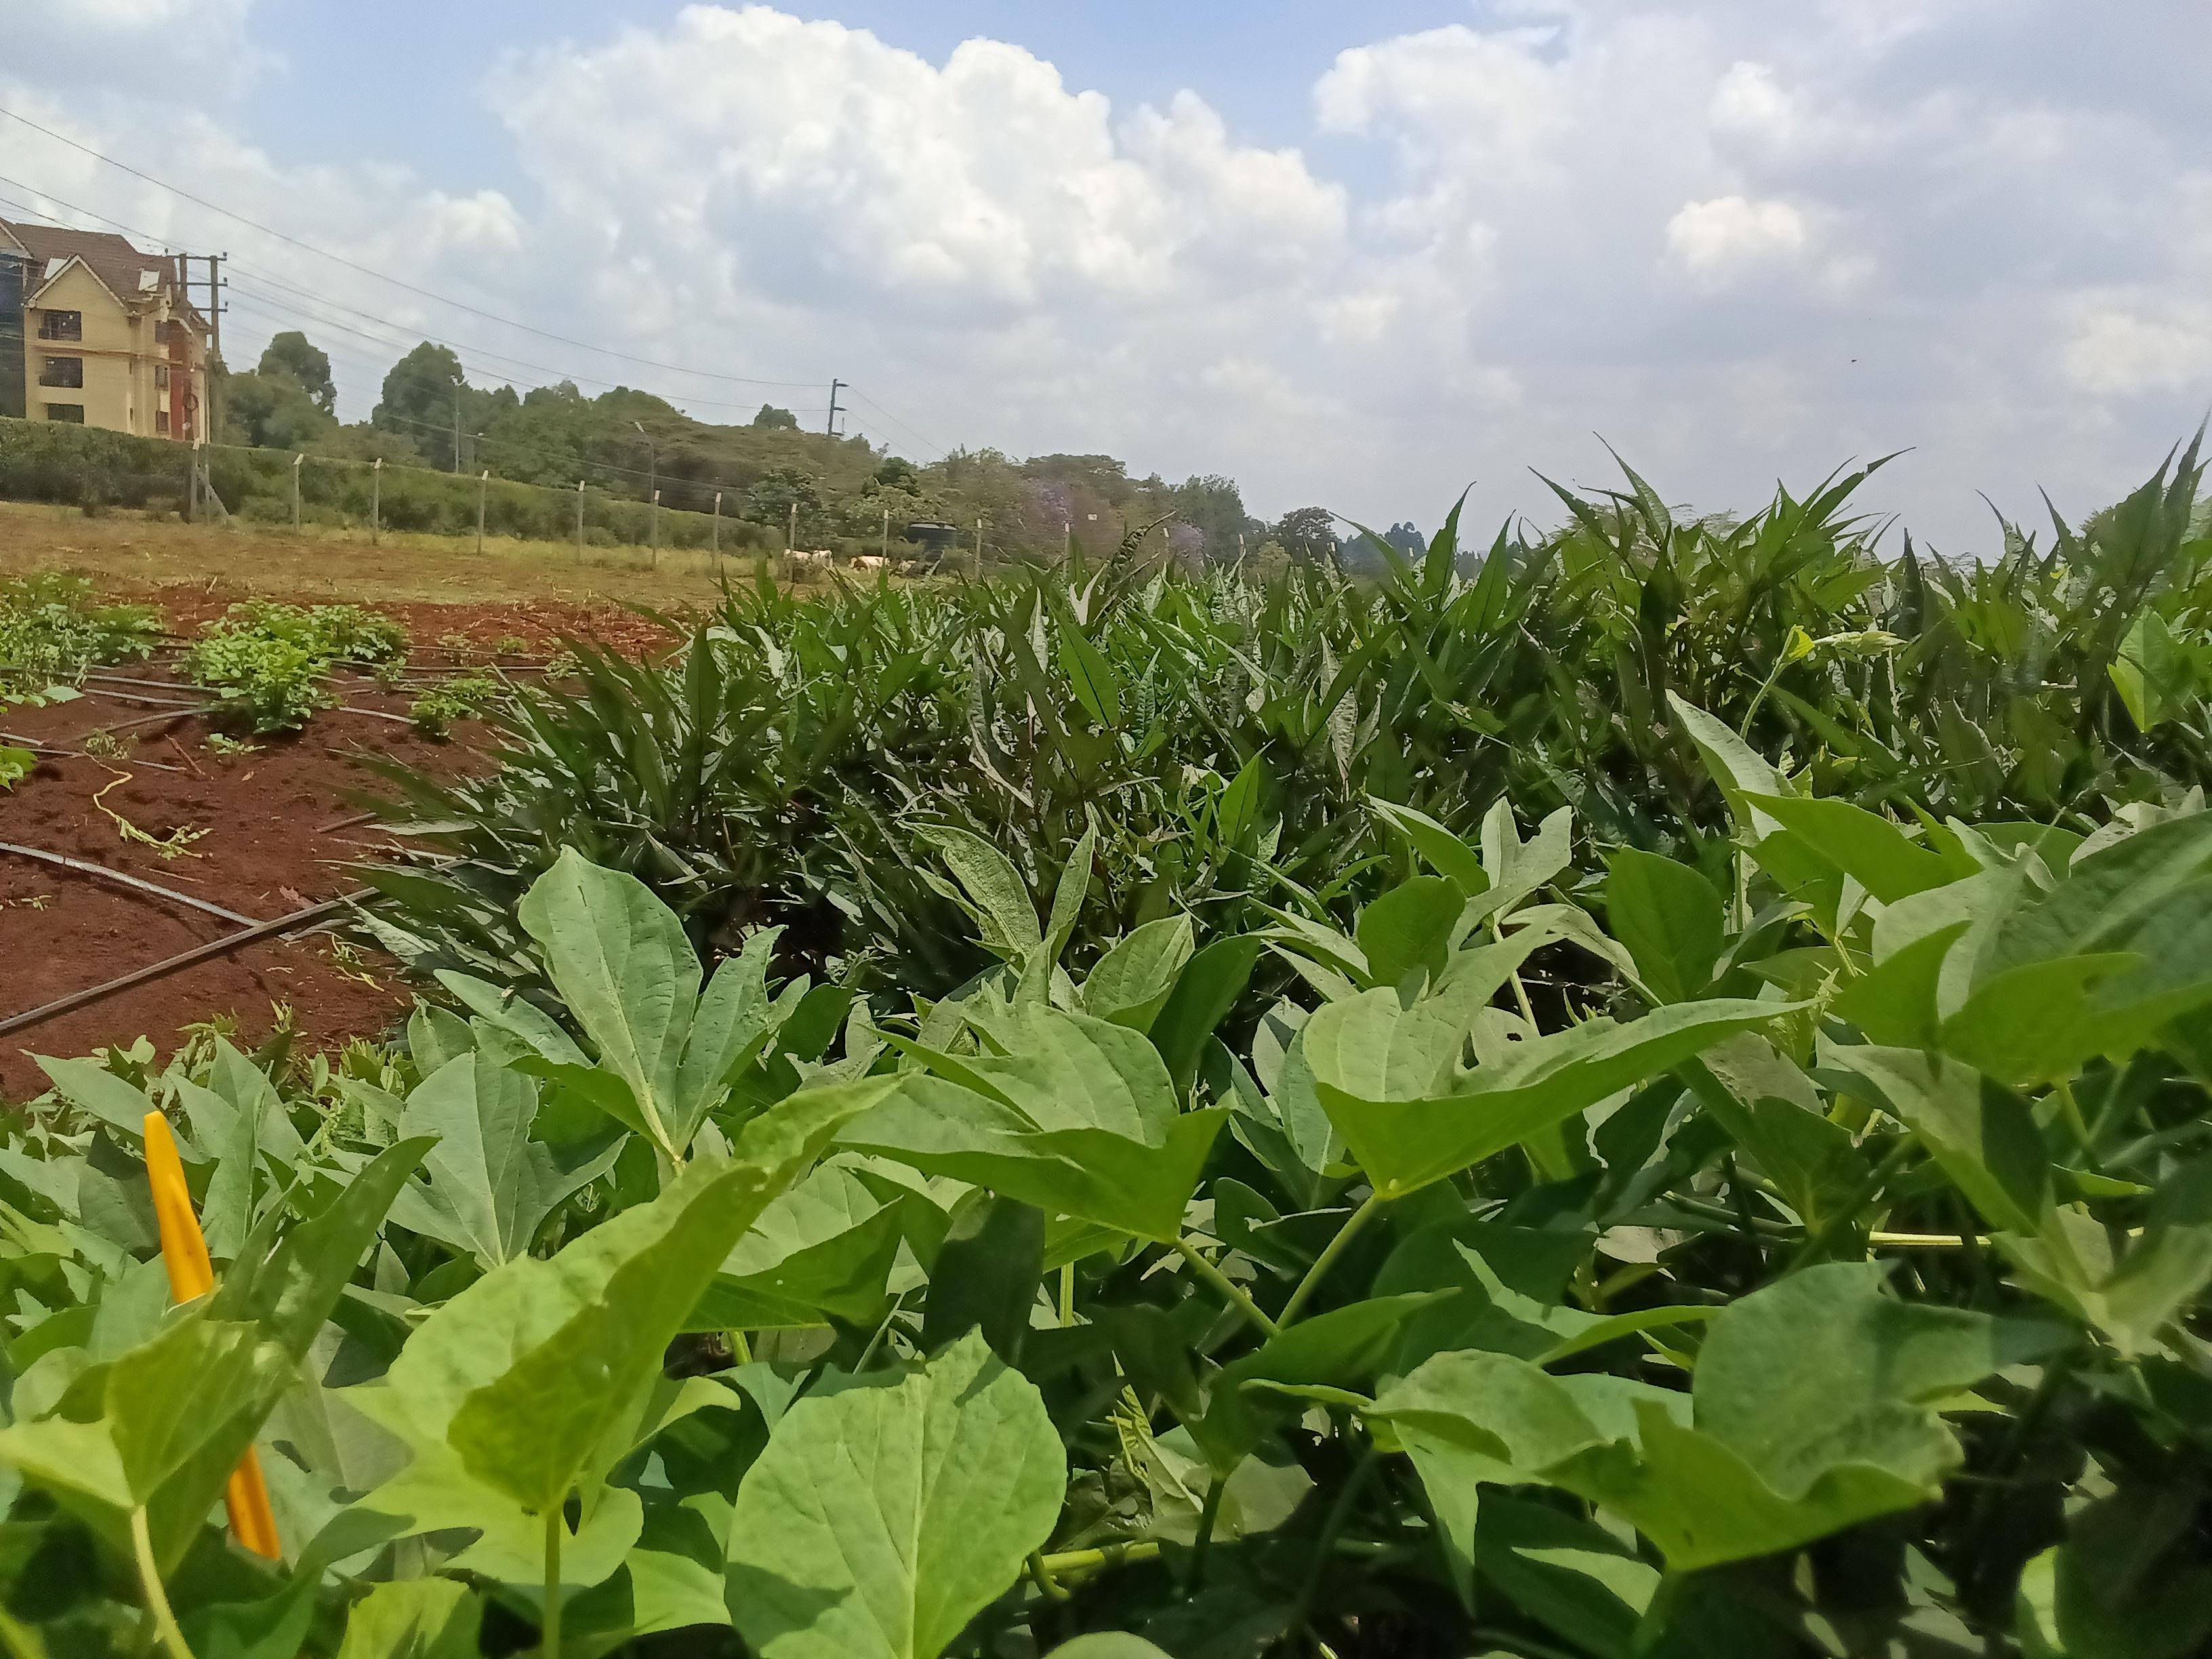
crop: sweet potato
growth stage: vegetative
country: Kenya
